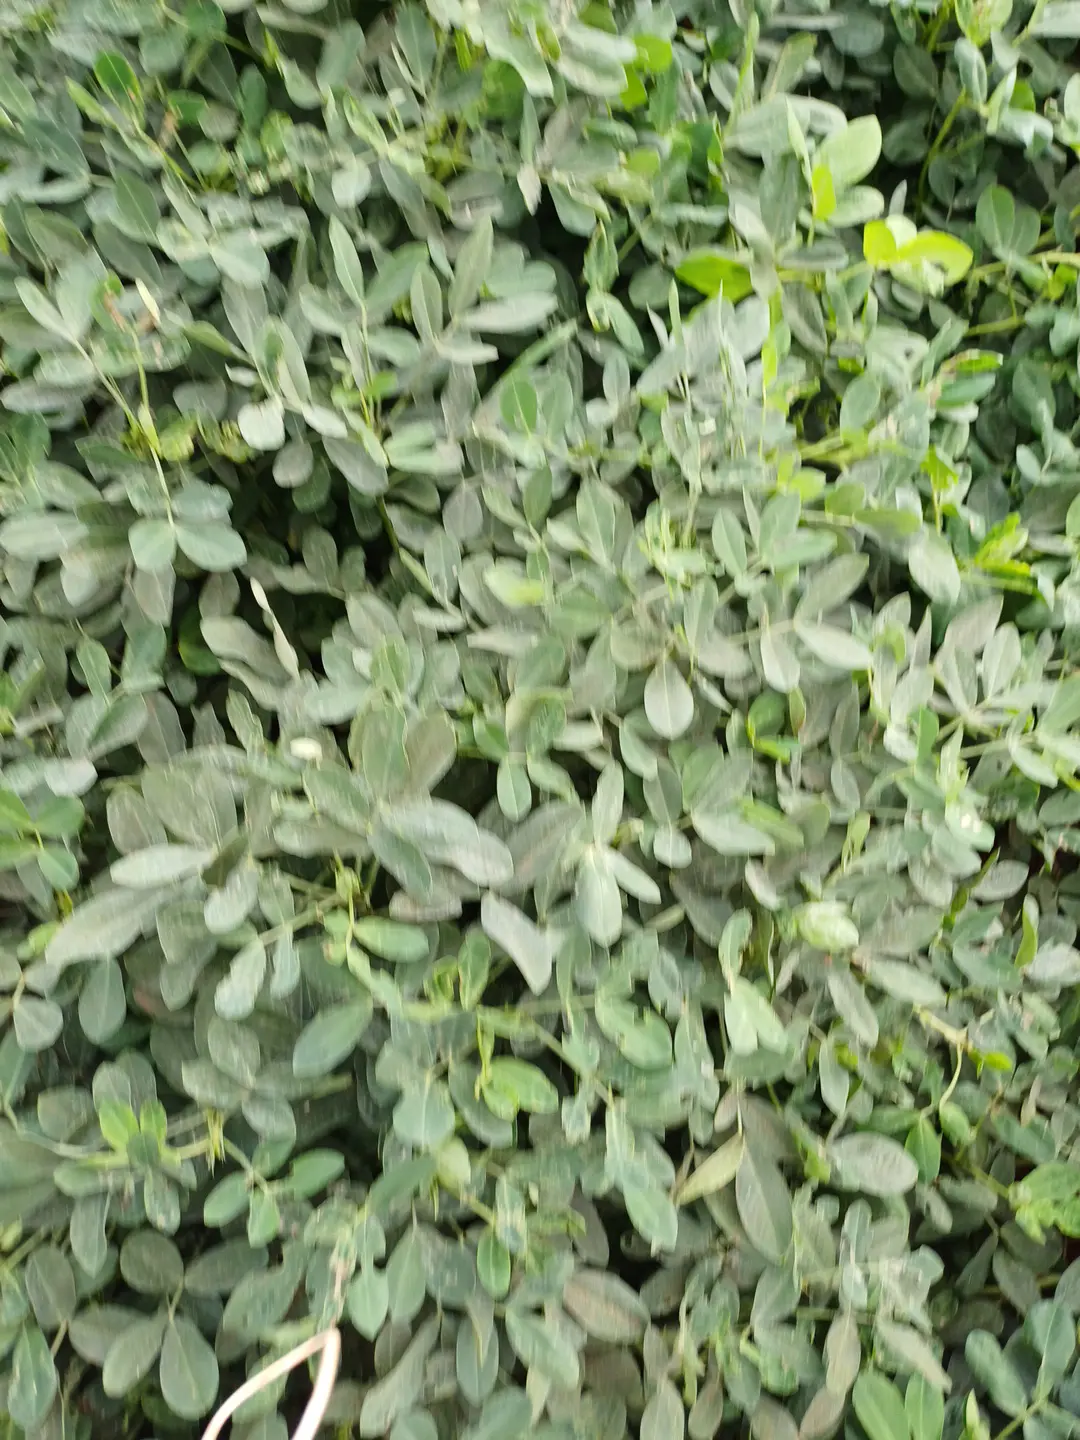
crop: groundnut
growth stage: pegging
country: Kenya
